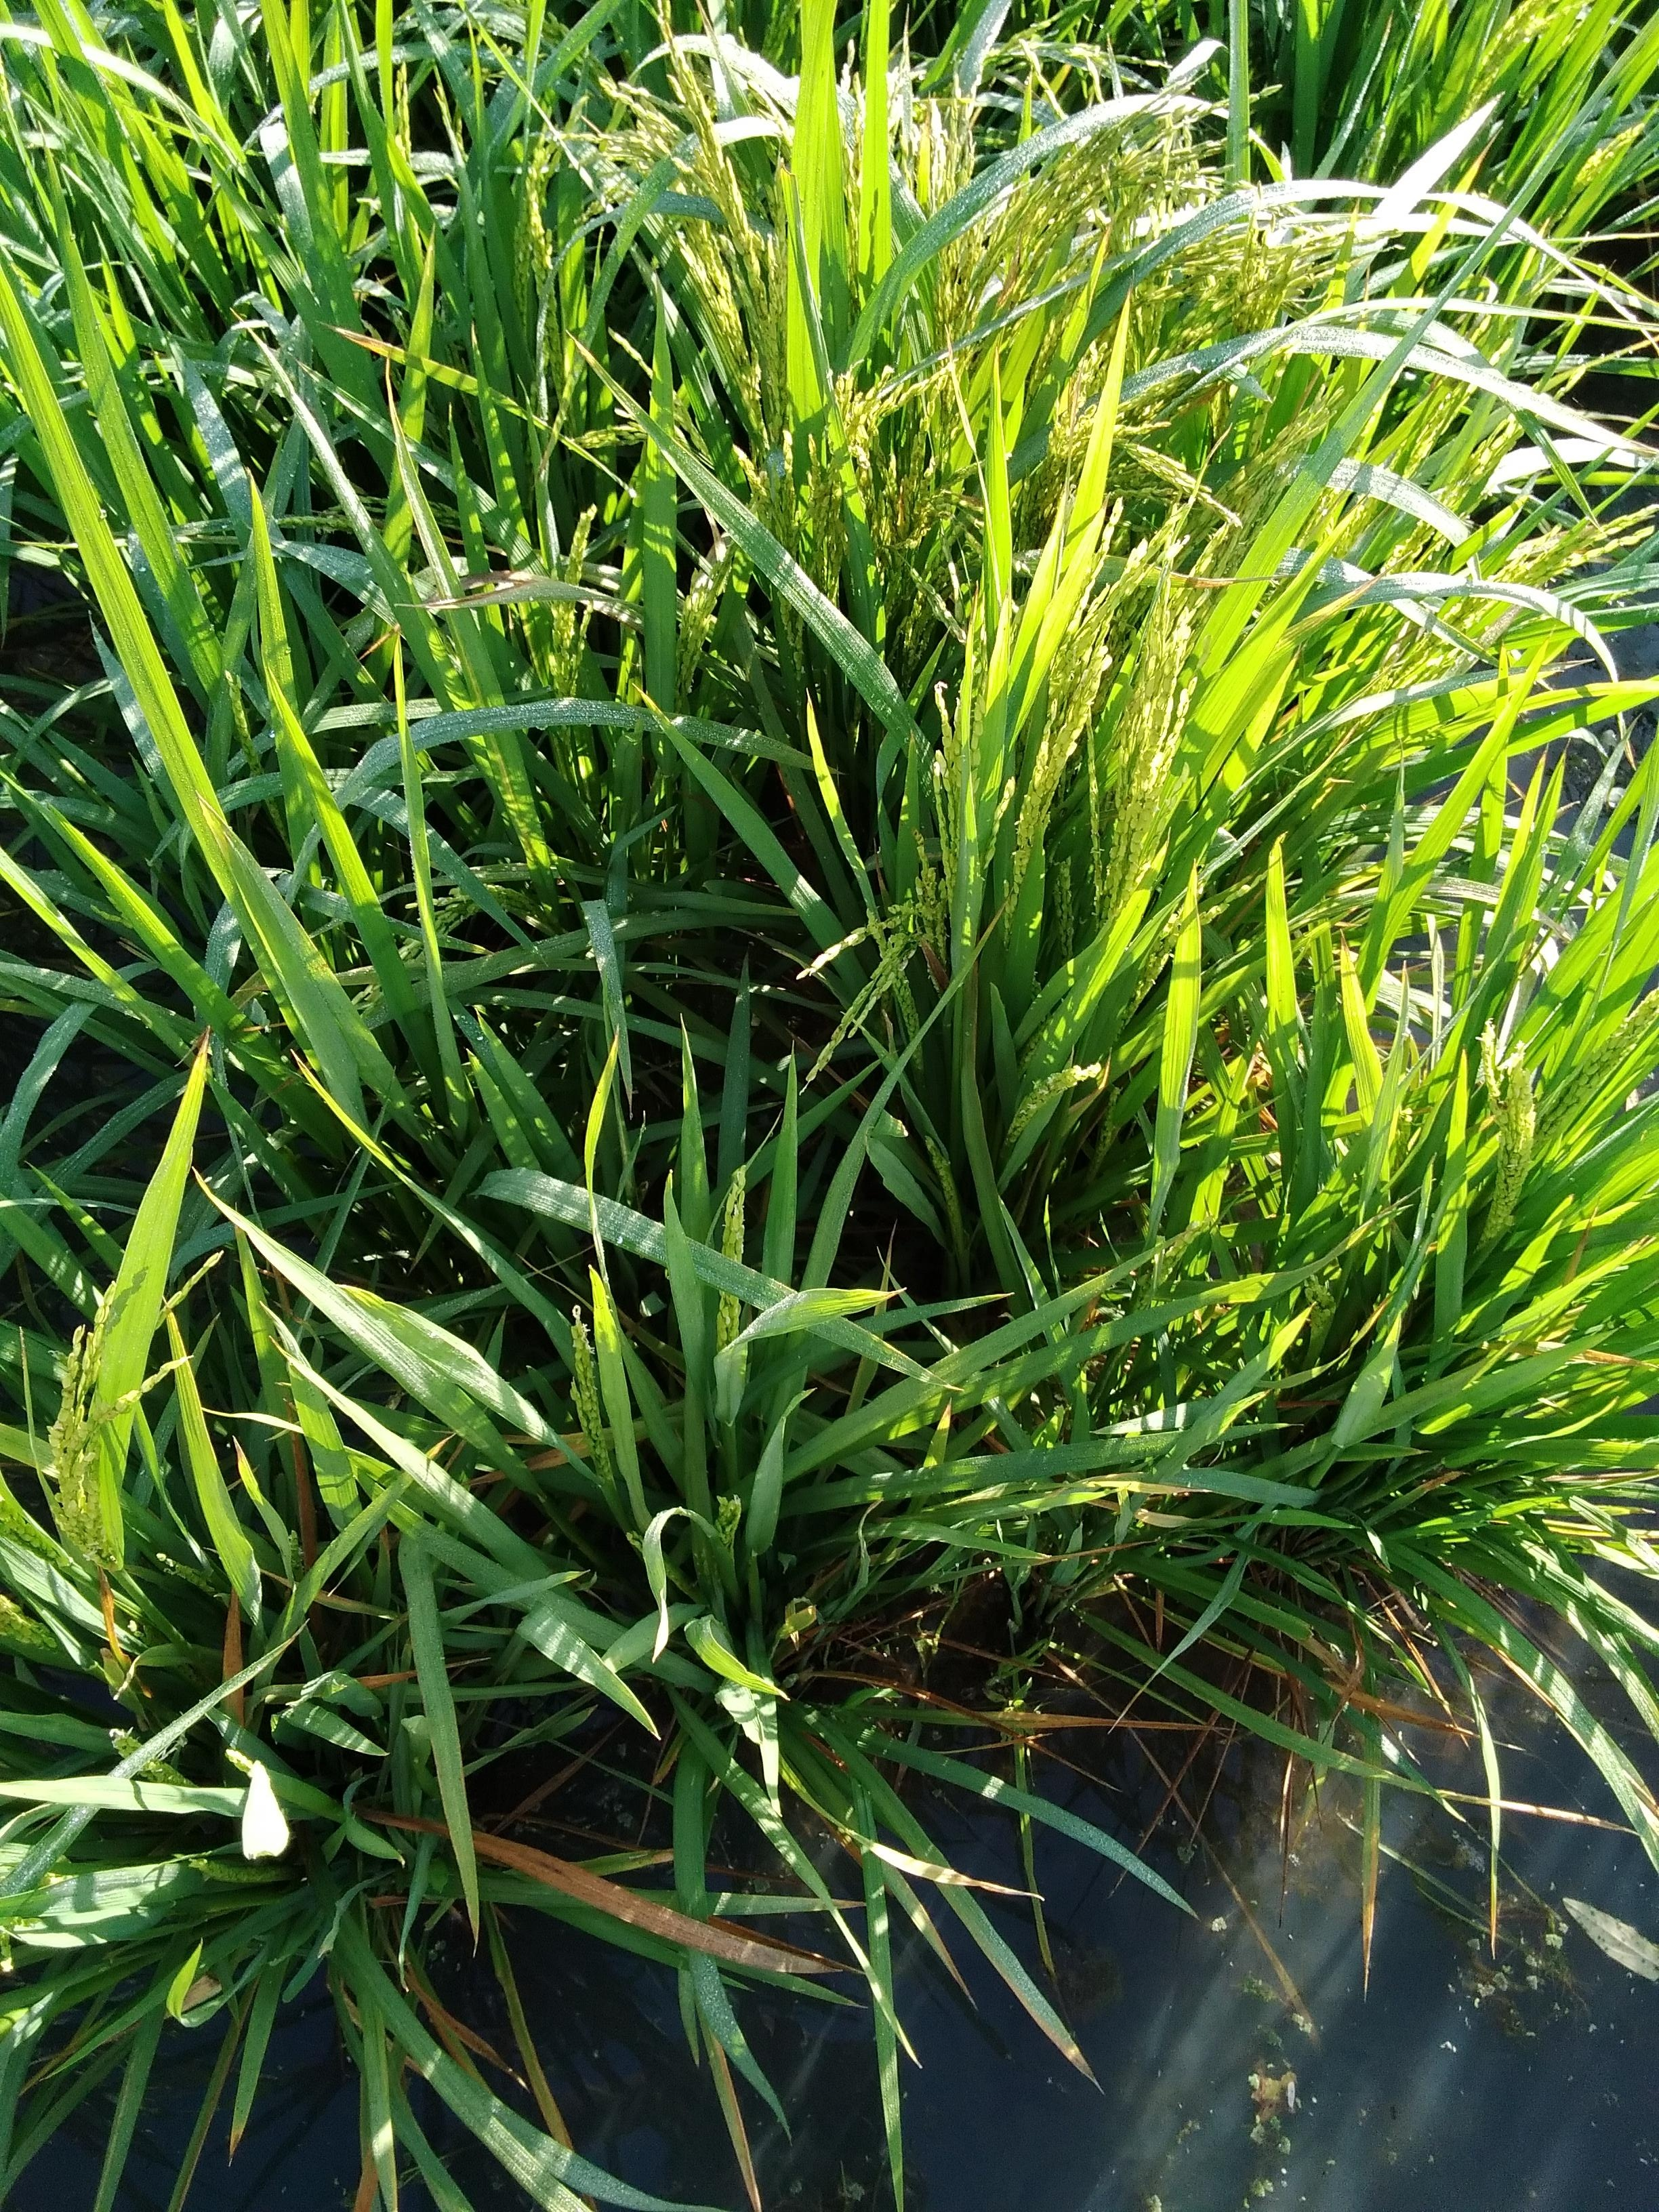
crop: rice
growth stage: flowering
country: Senegal
